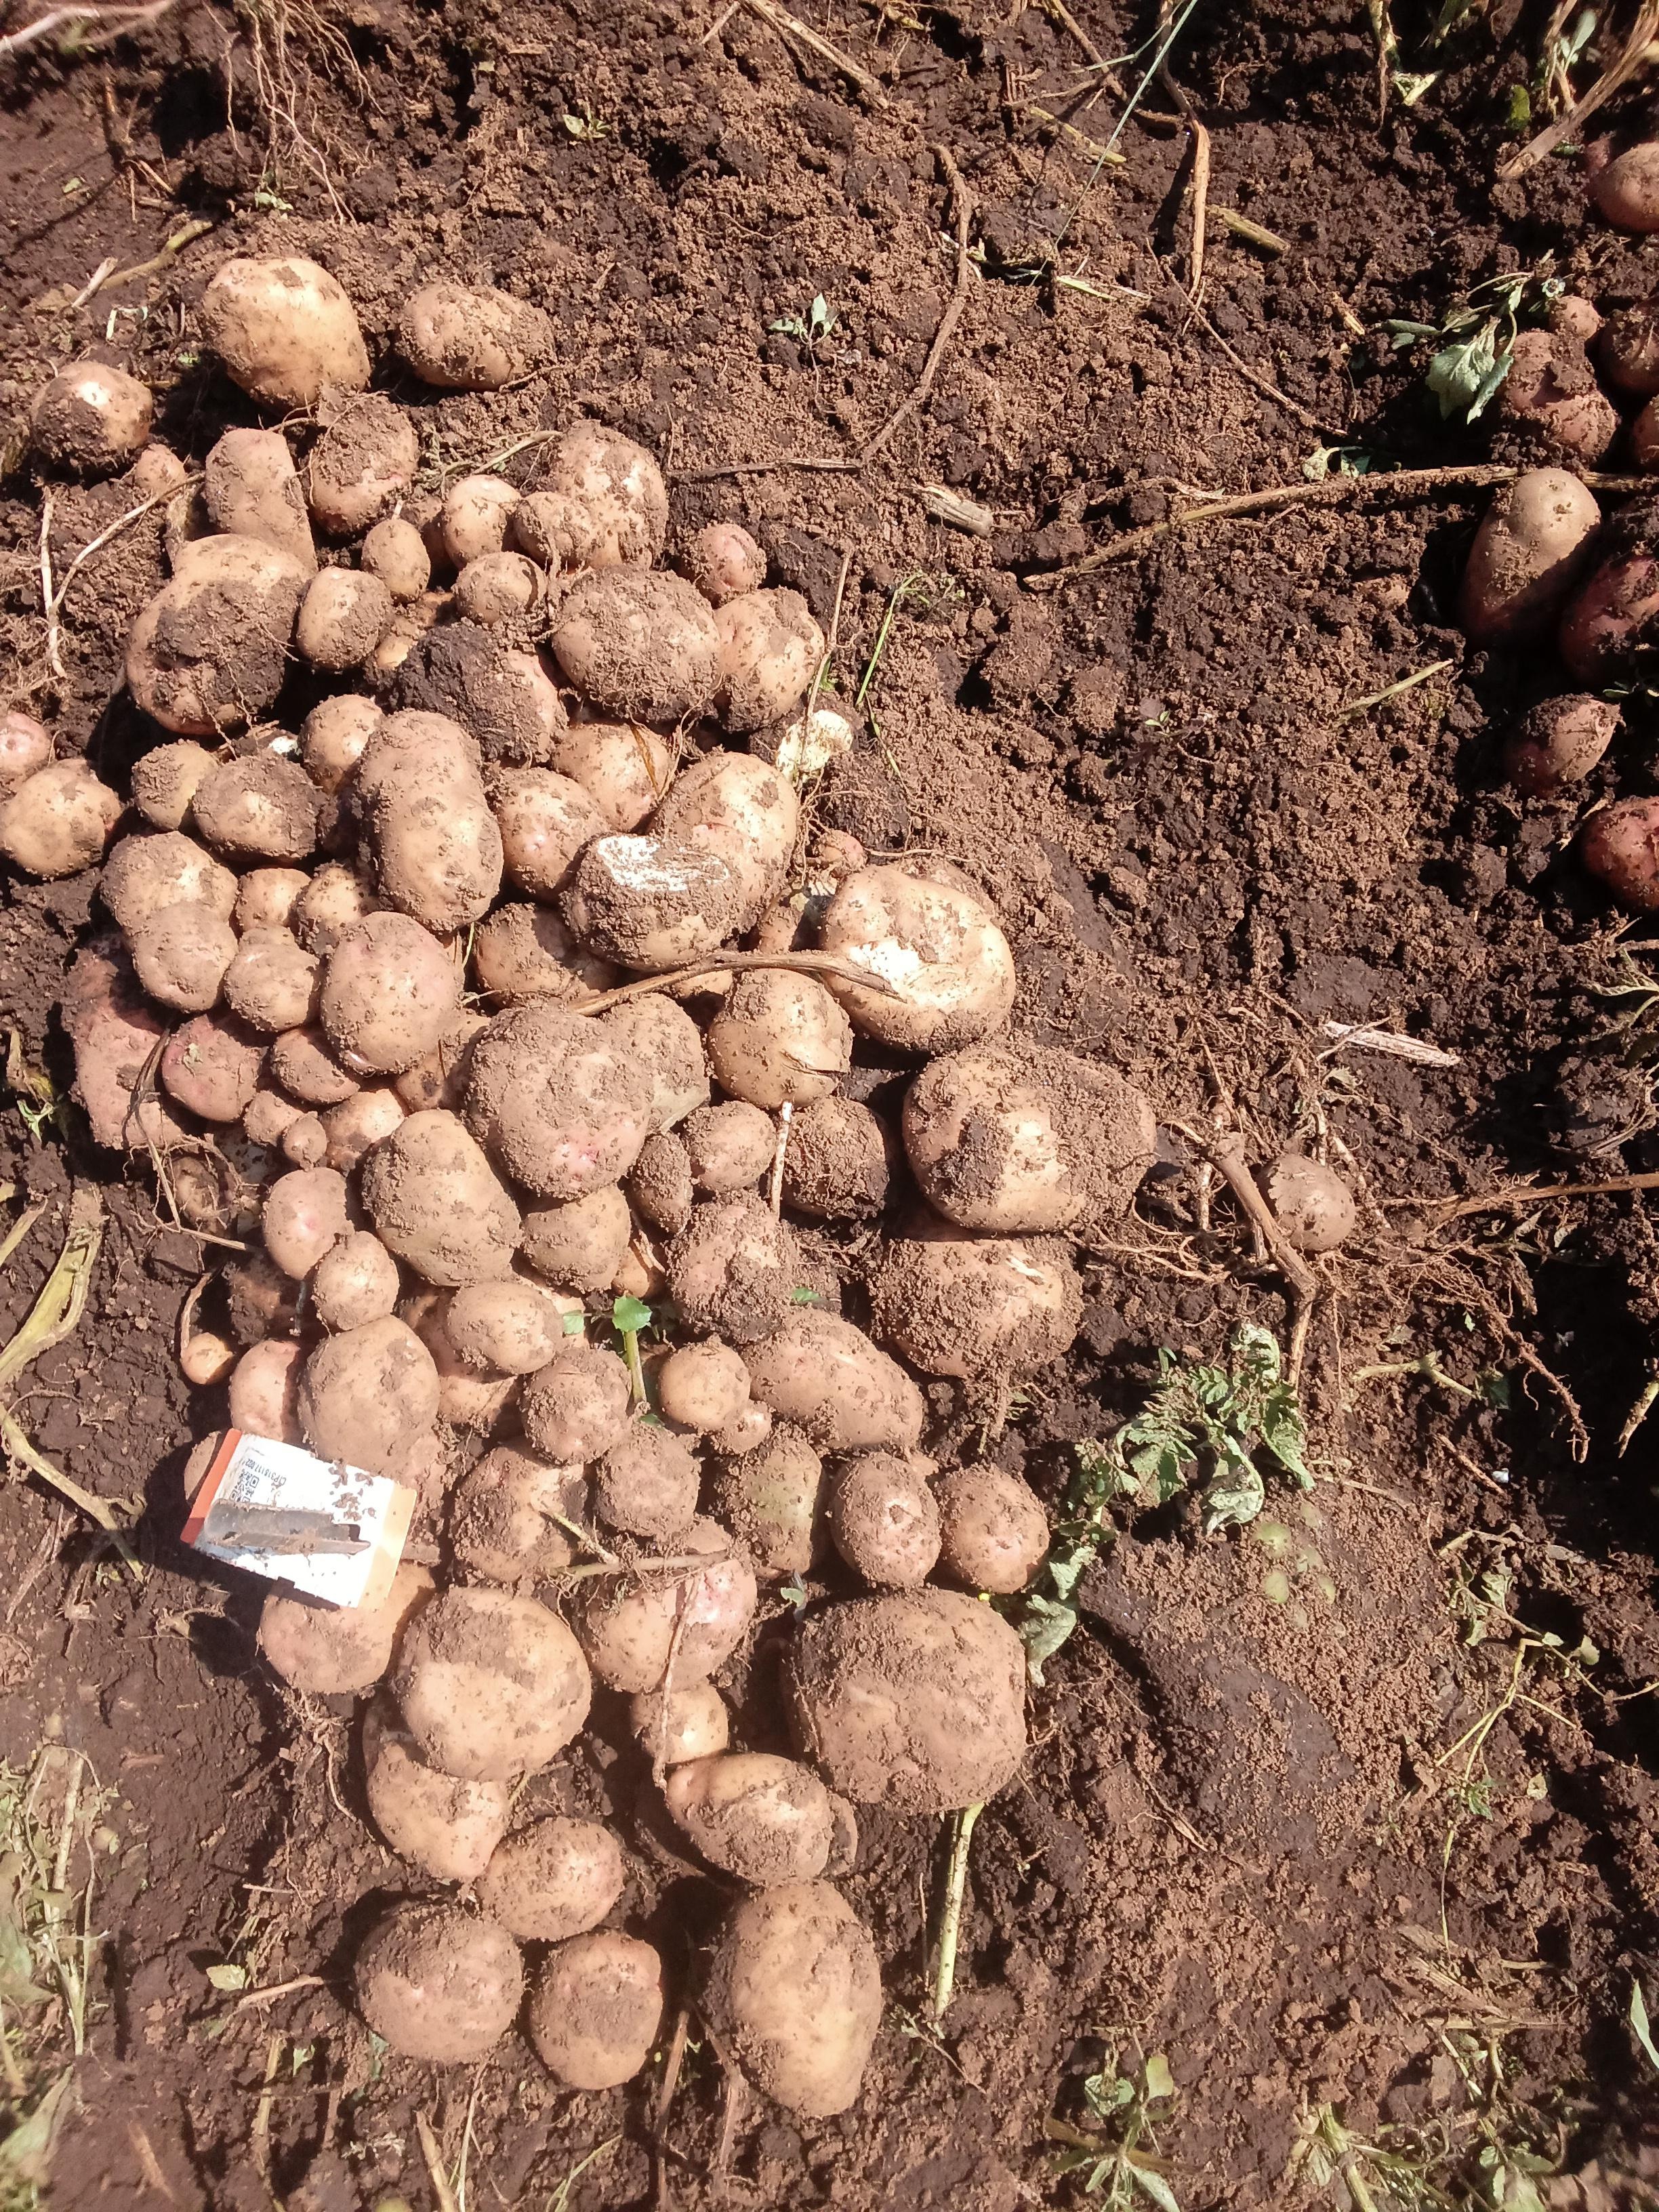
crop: potato
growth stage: harvest
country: Kenya
